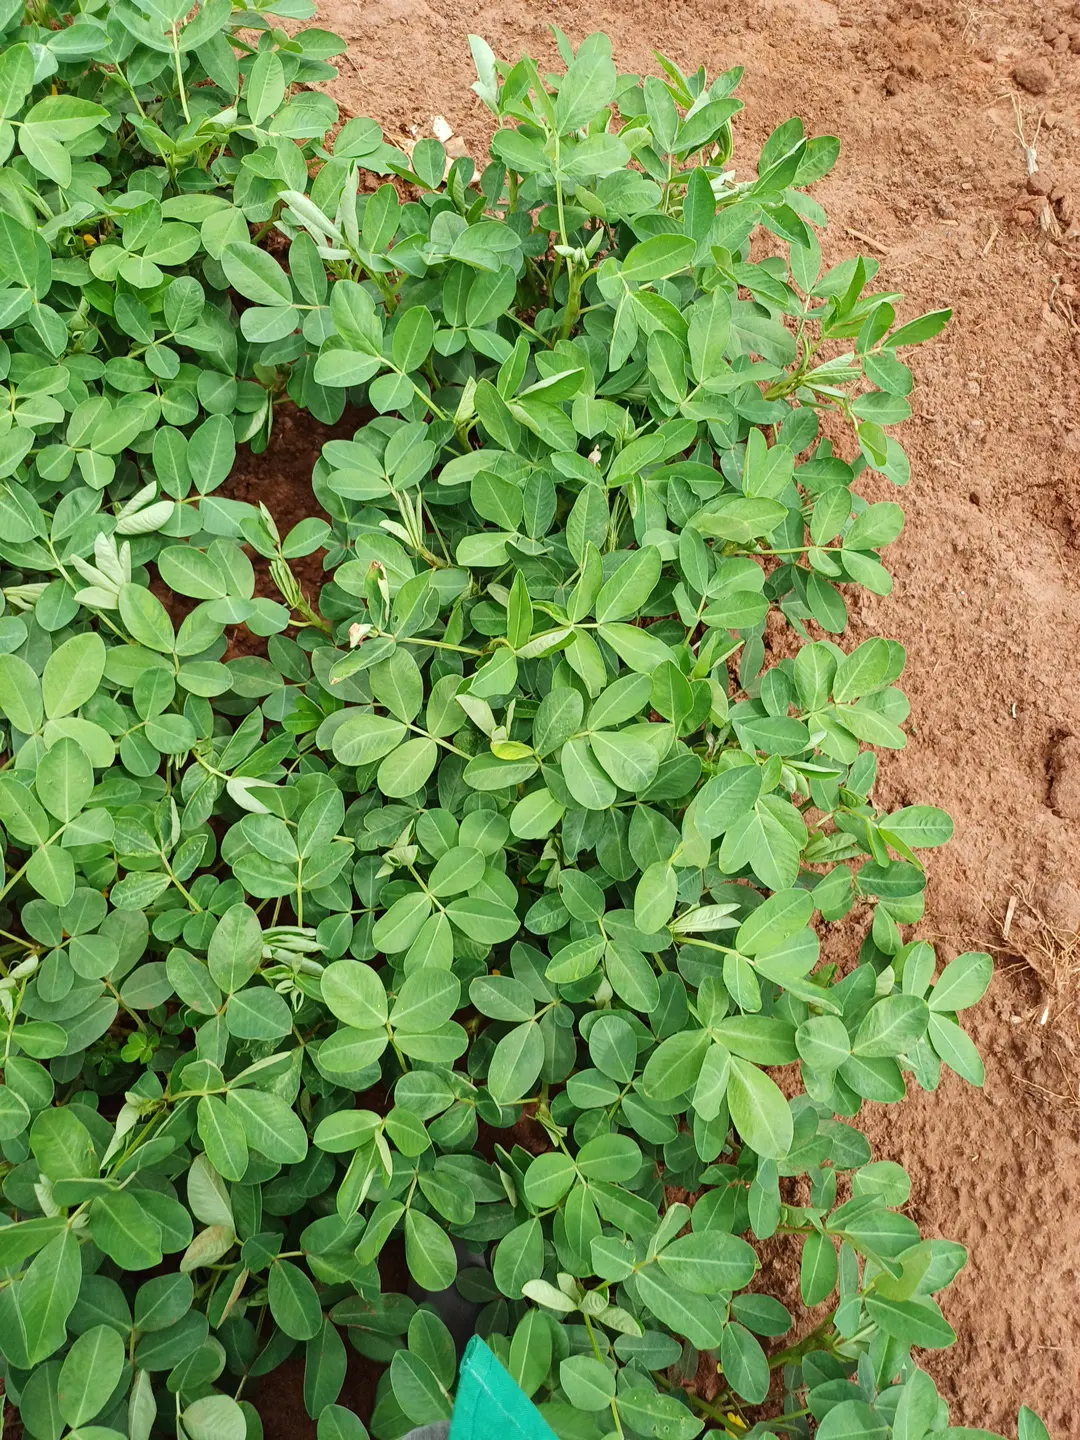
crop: groundnut
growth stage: flowering
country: Kenya
